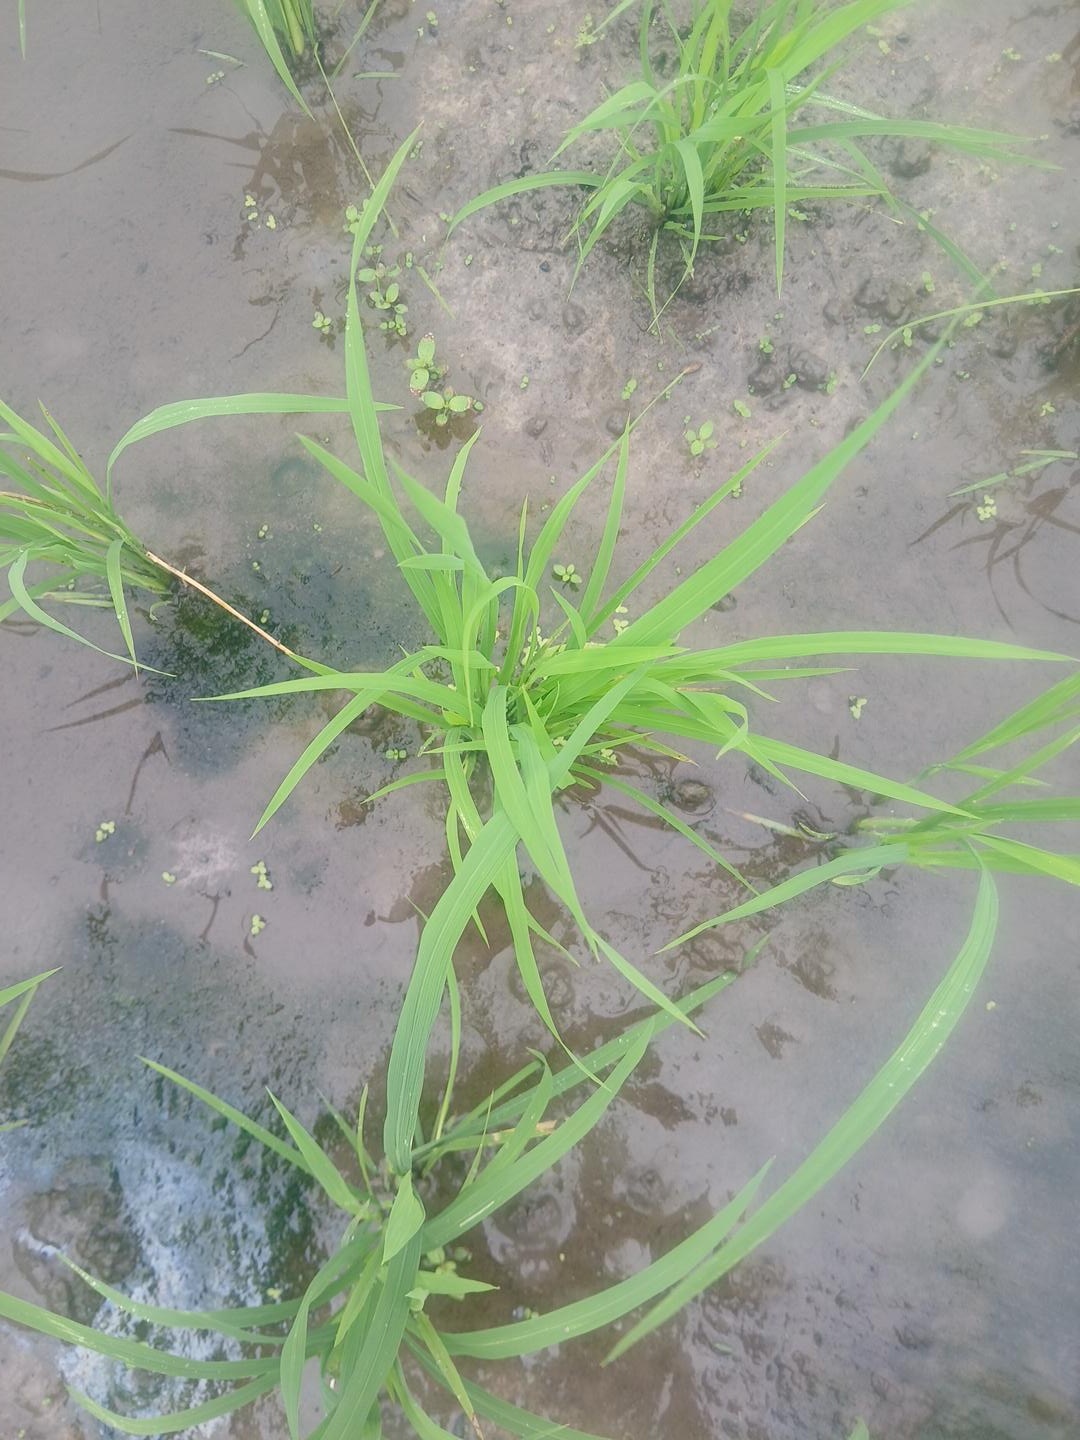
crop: rice
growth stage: tillering
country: Côte d'Ivoire
